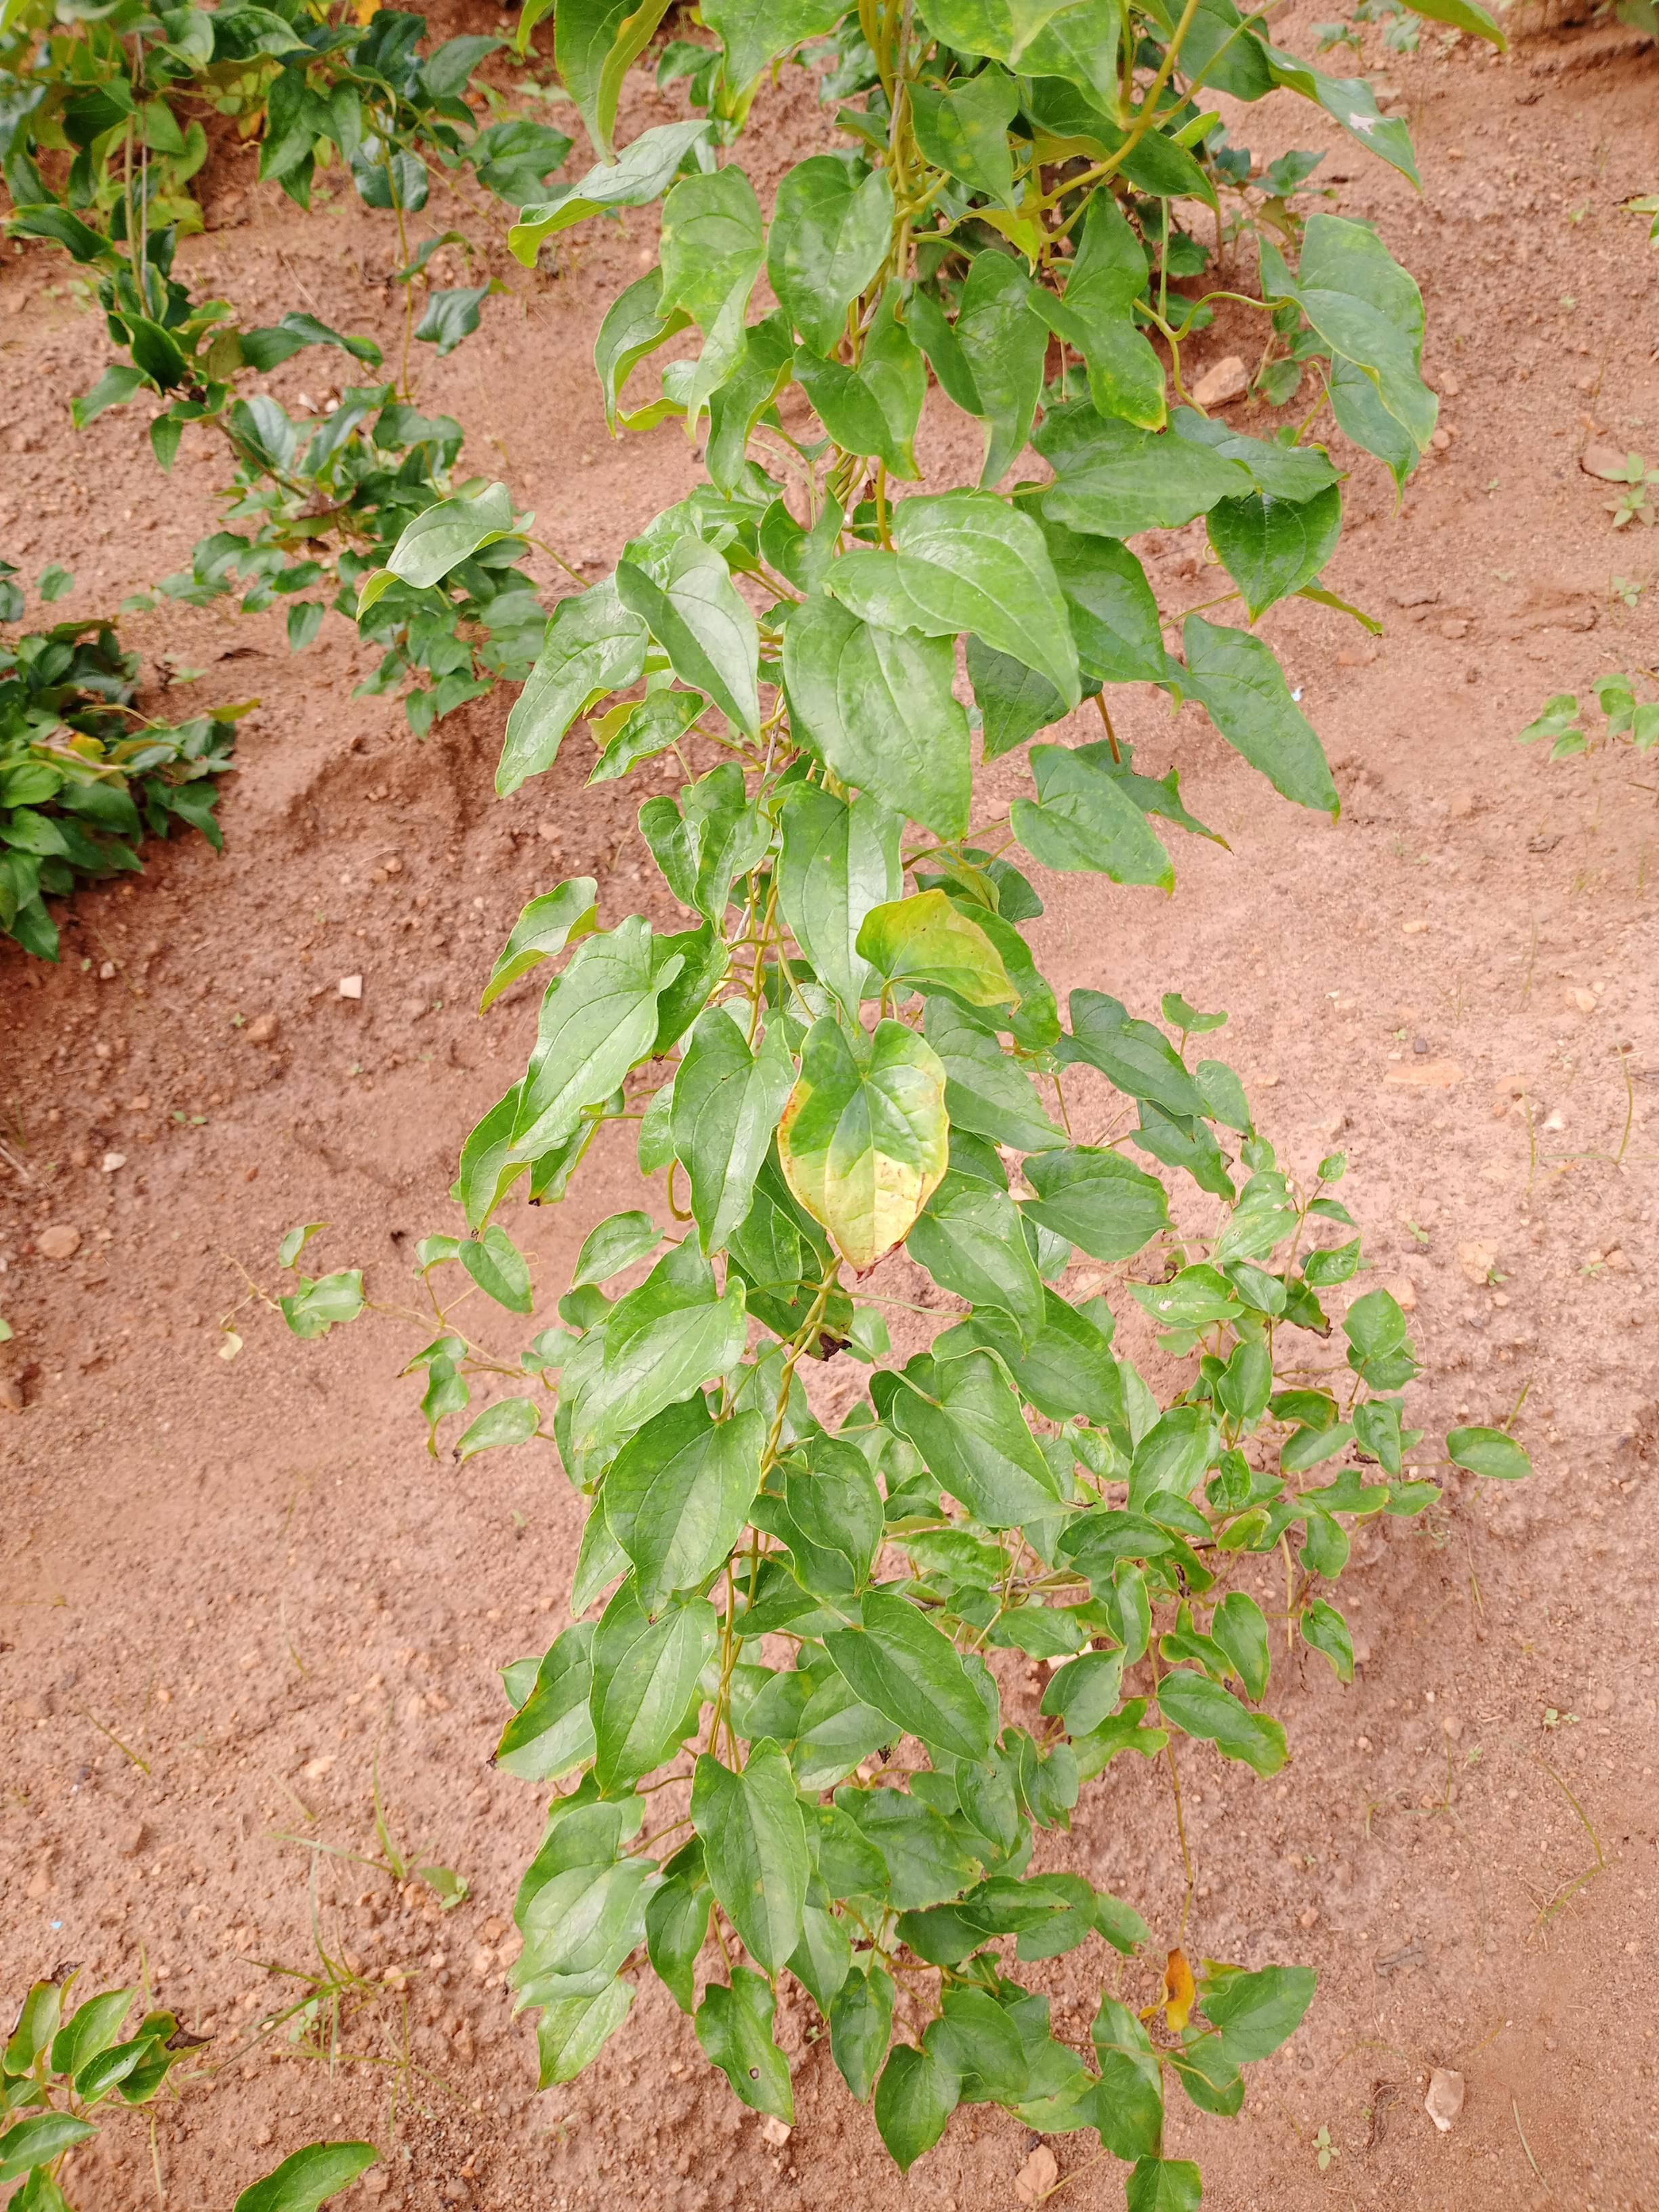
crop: yam
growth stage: vegetative
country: Nigeria
